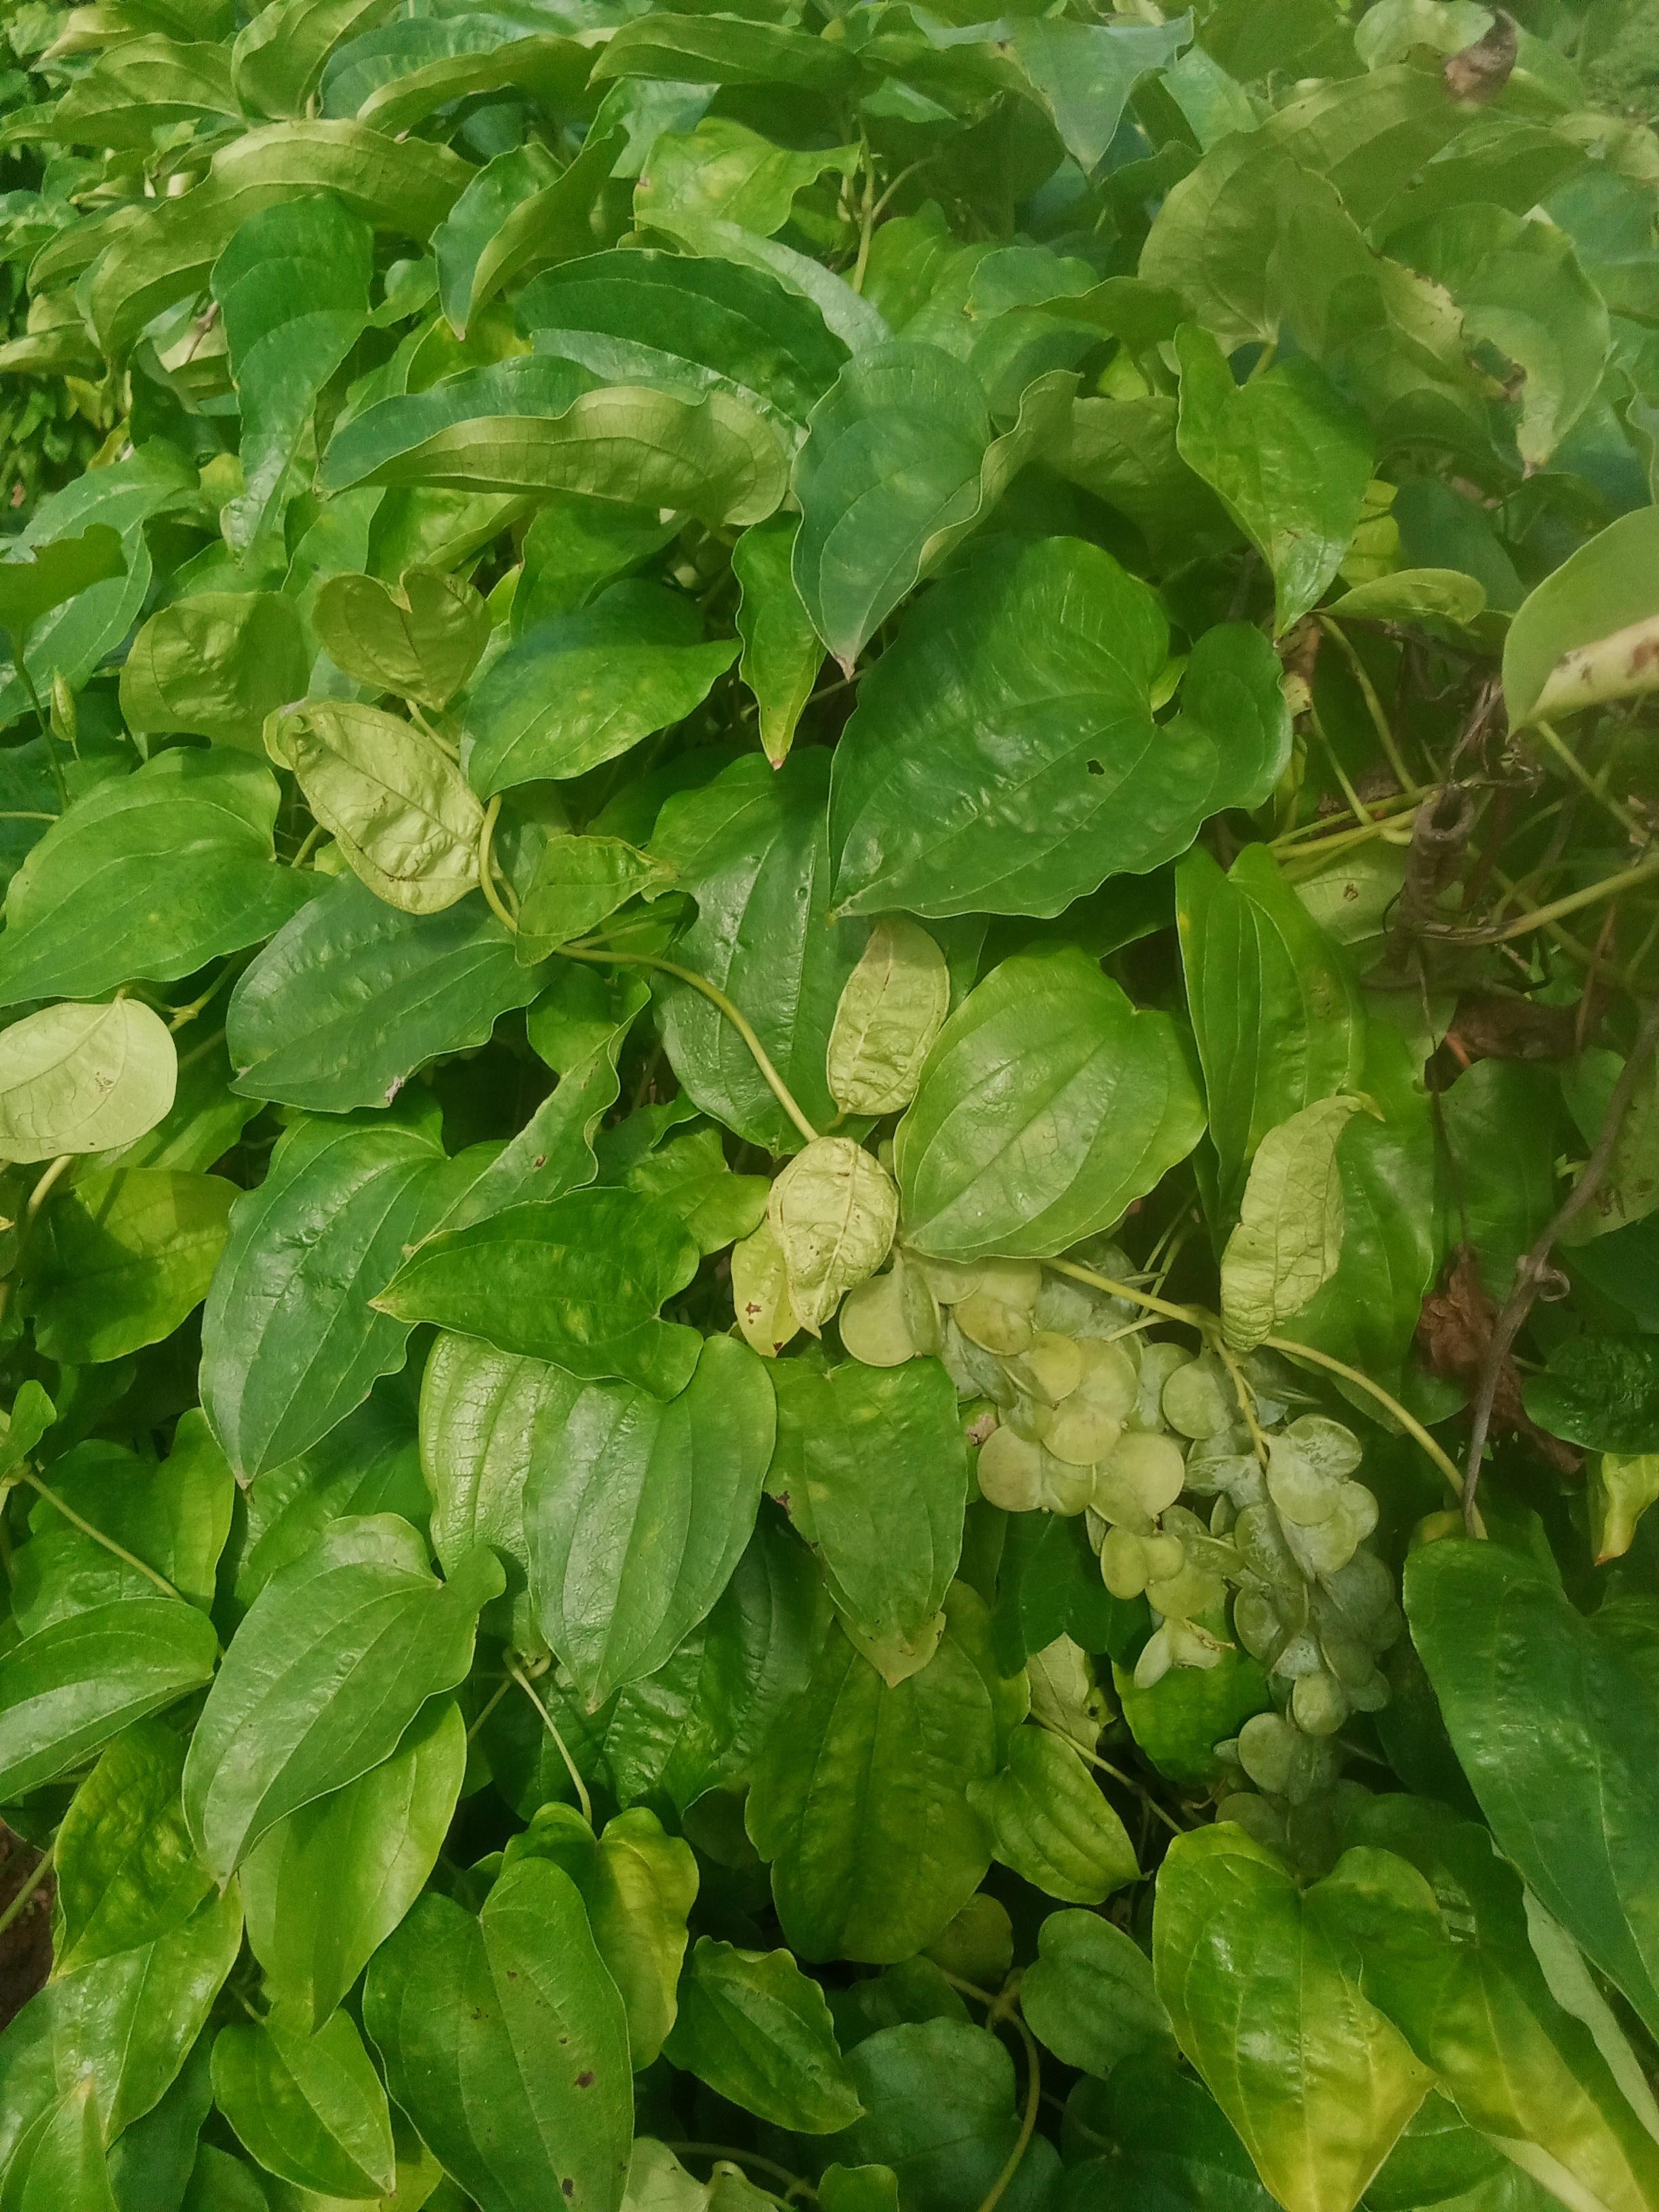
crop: yam
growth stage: vegetative
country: Nigeria
